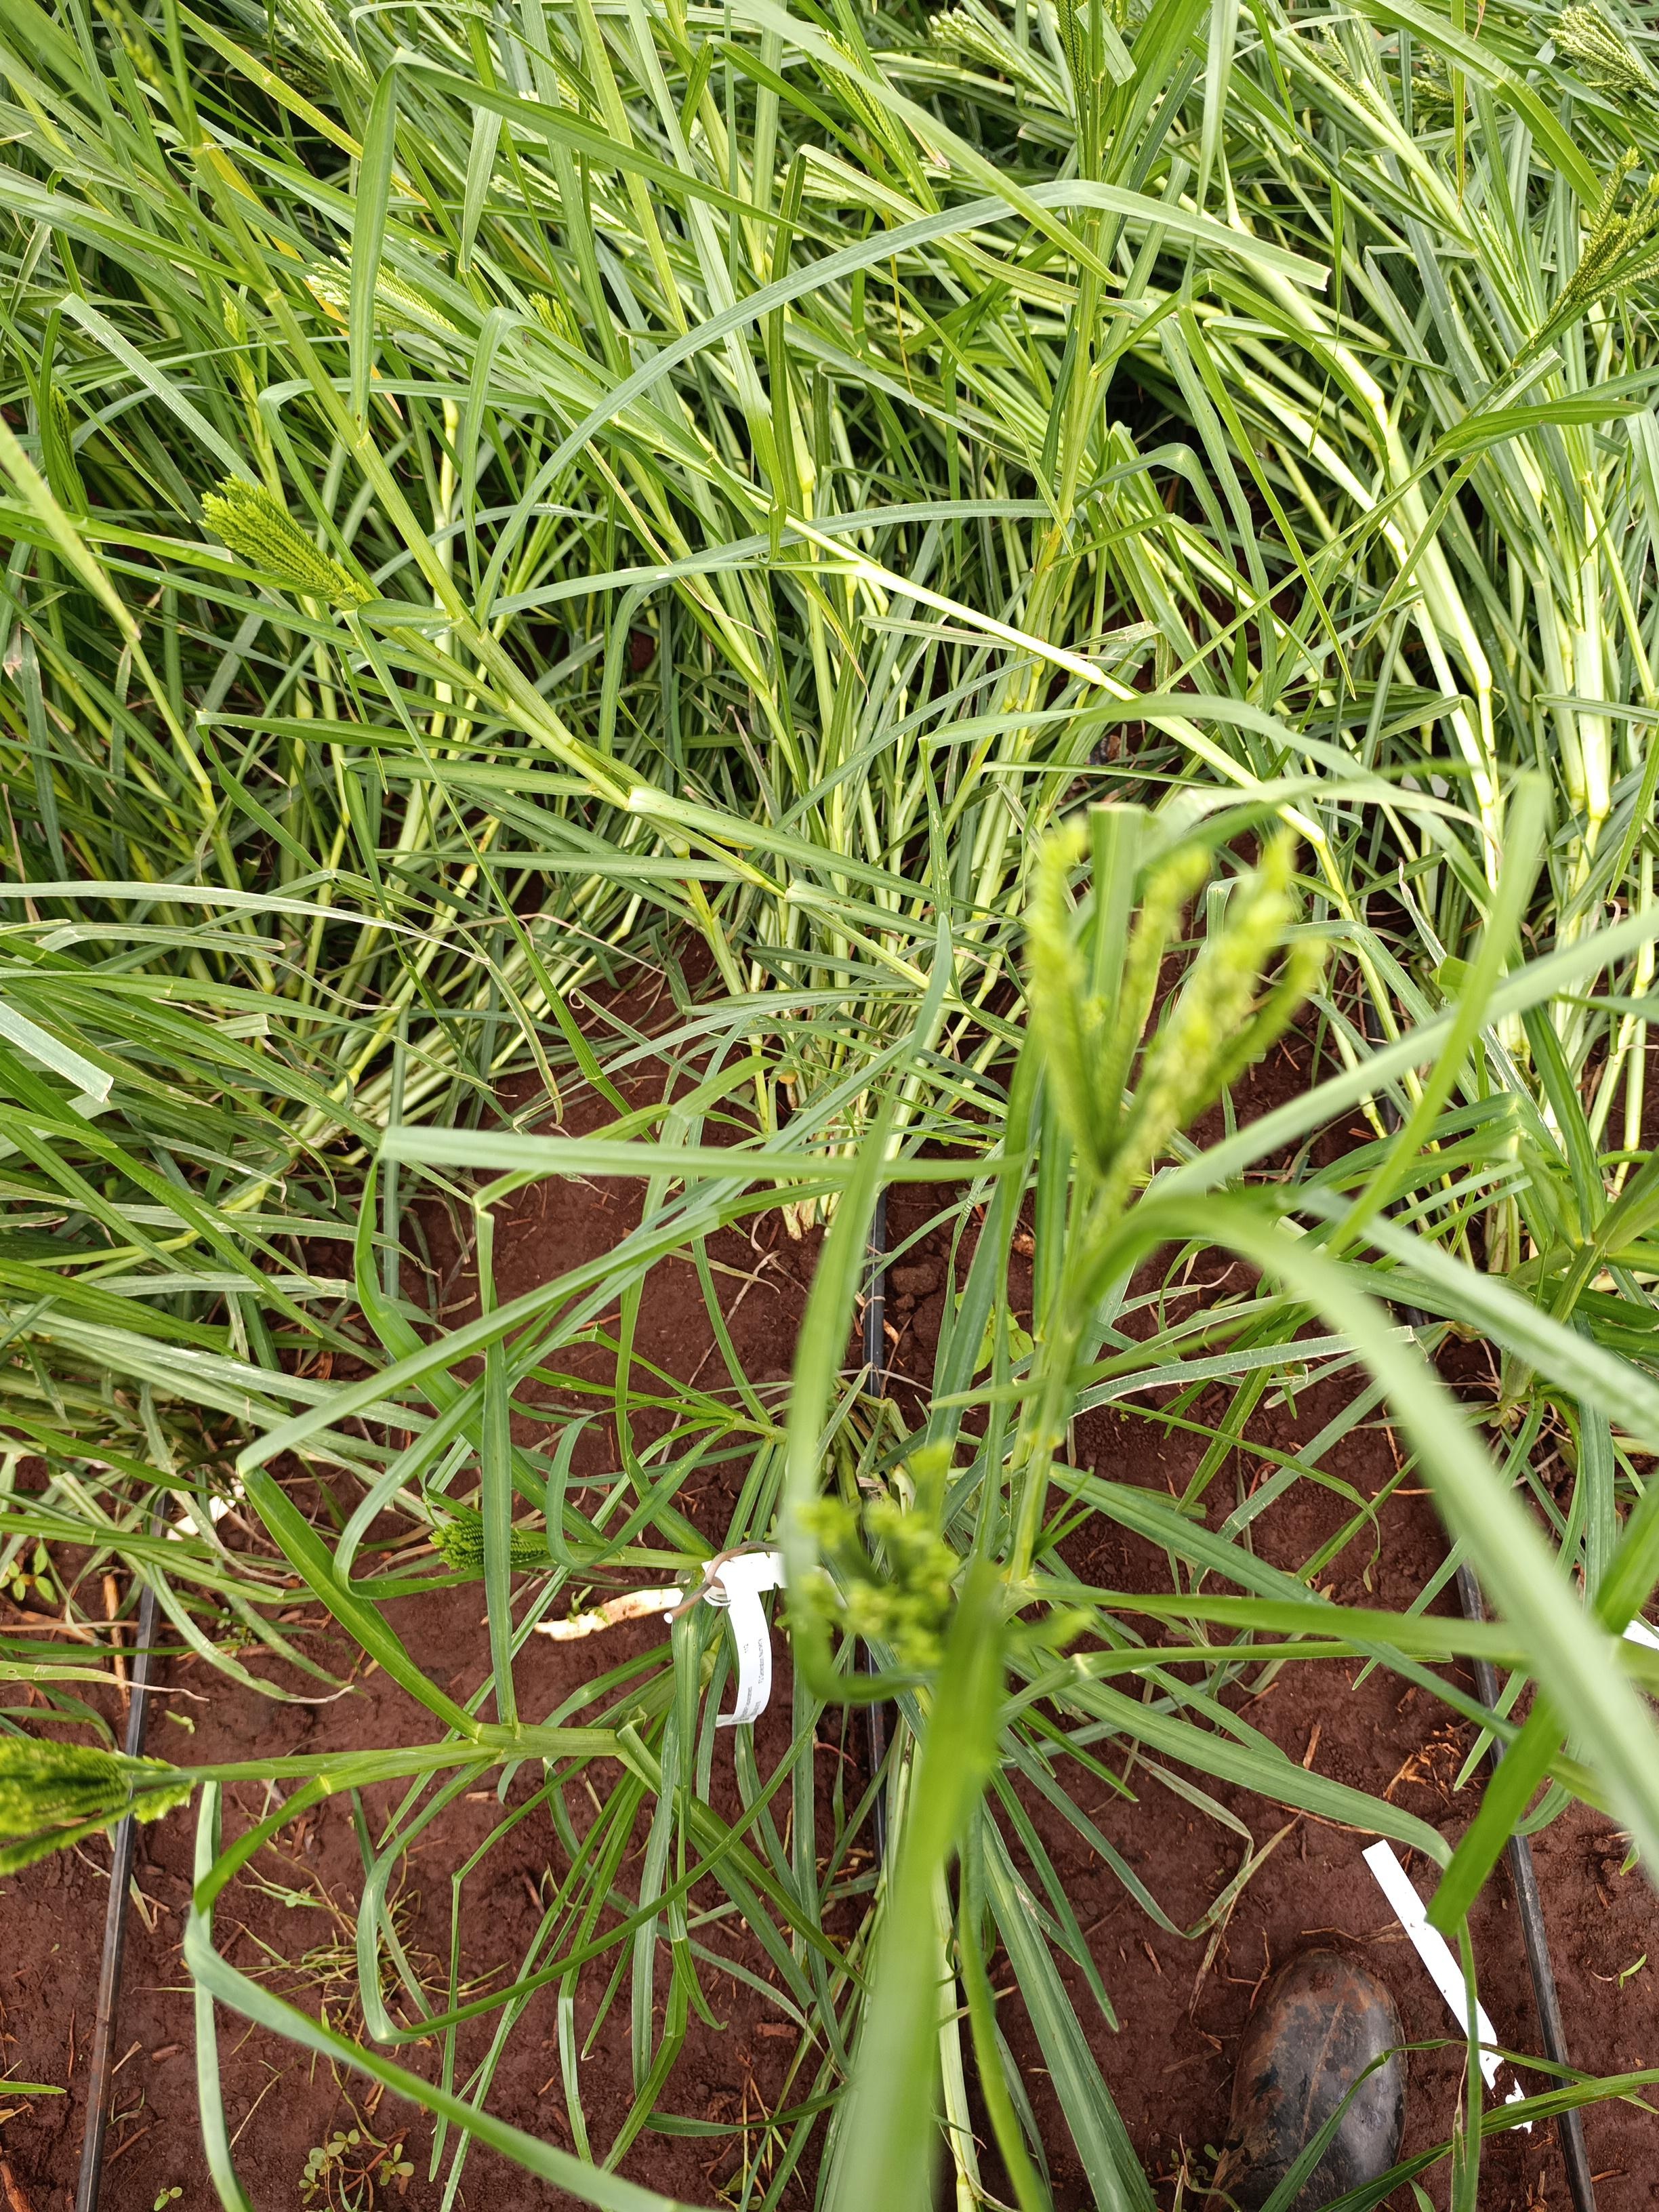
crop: finger millet
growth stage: flowering
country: Kenya
